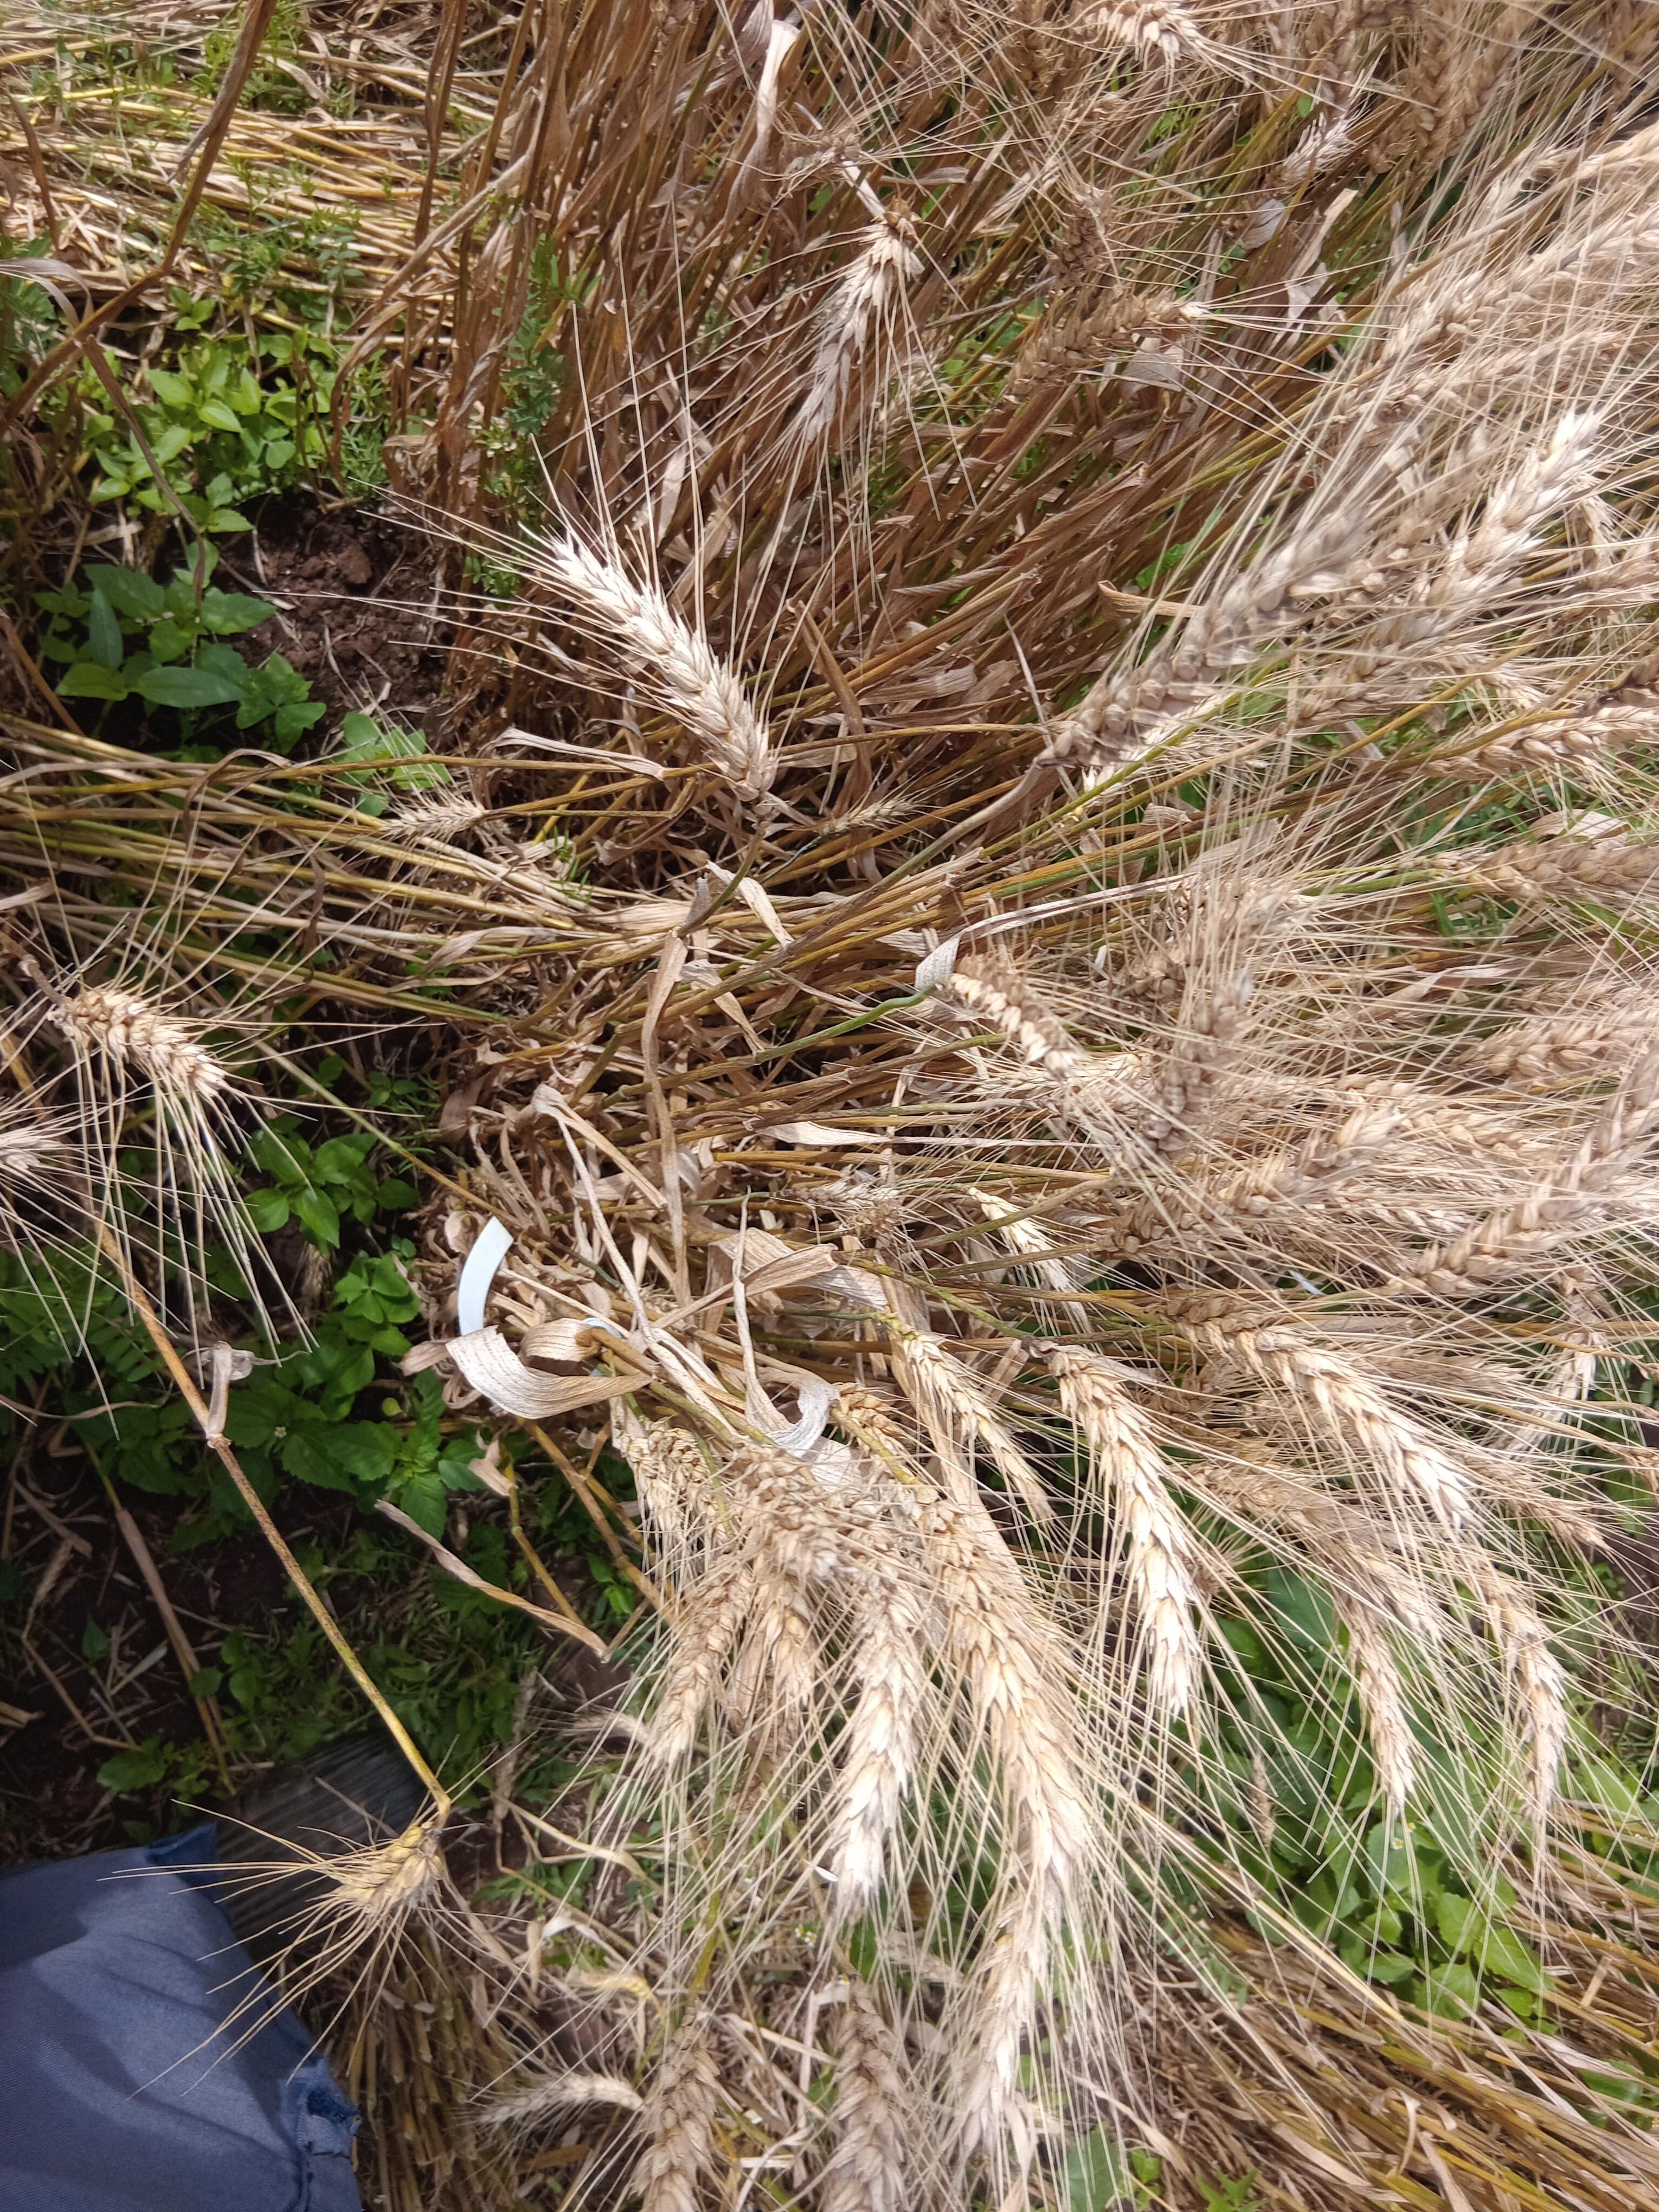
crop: wheat
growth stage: maturity
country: Kenya
